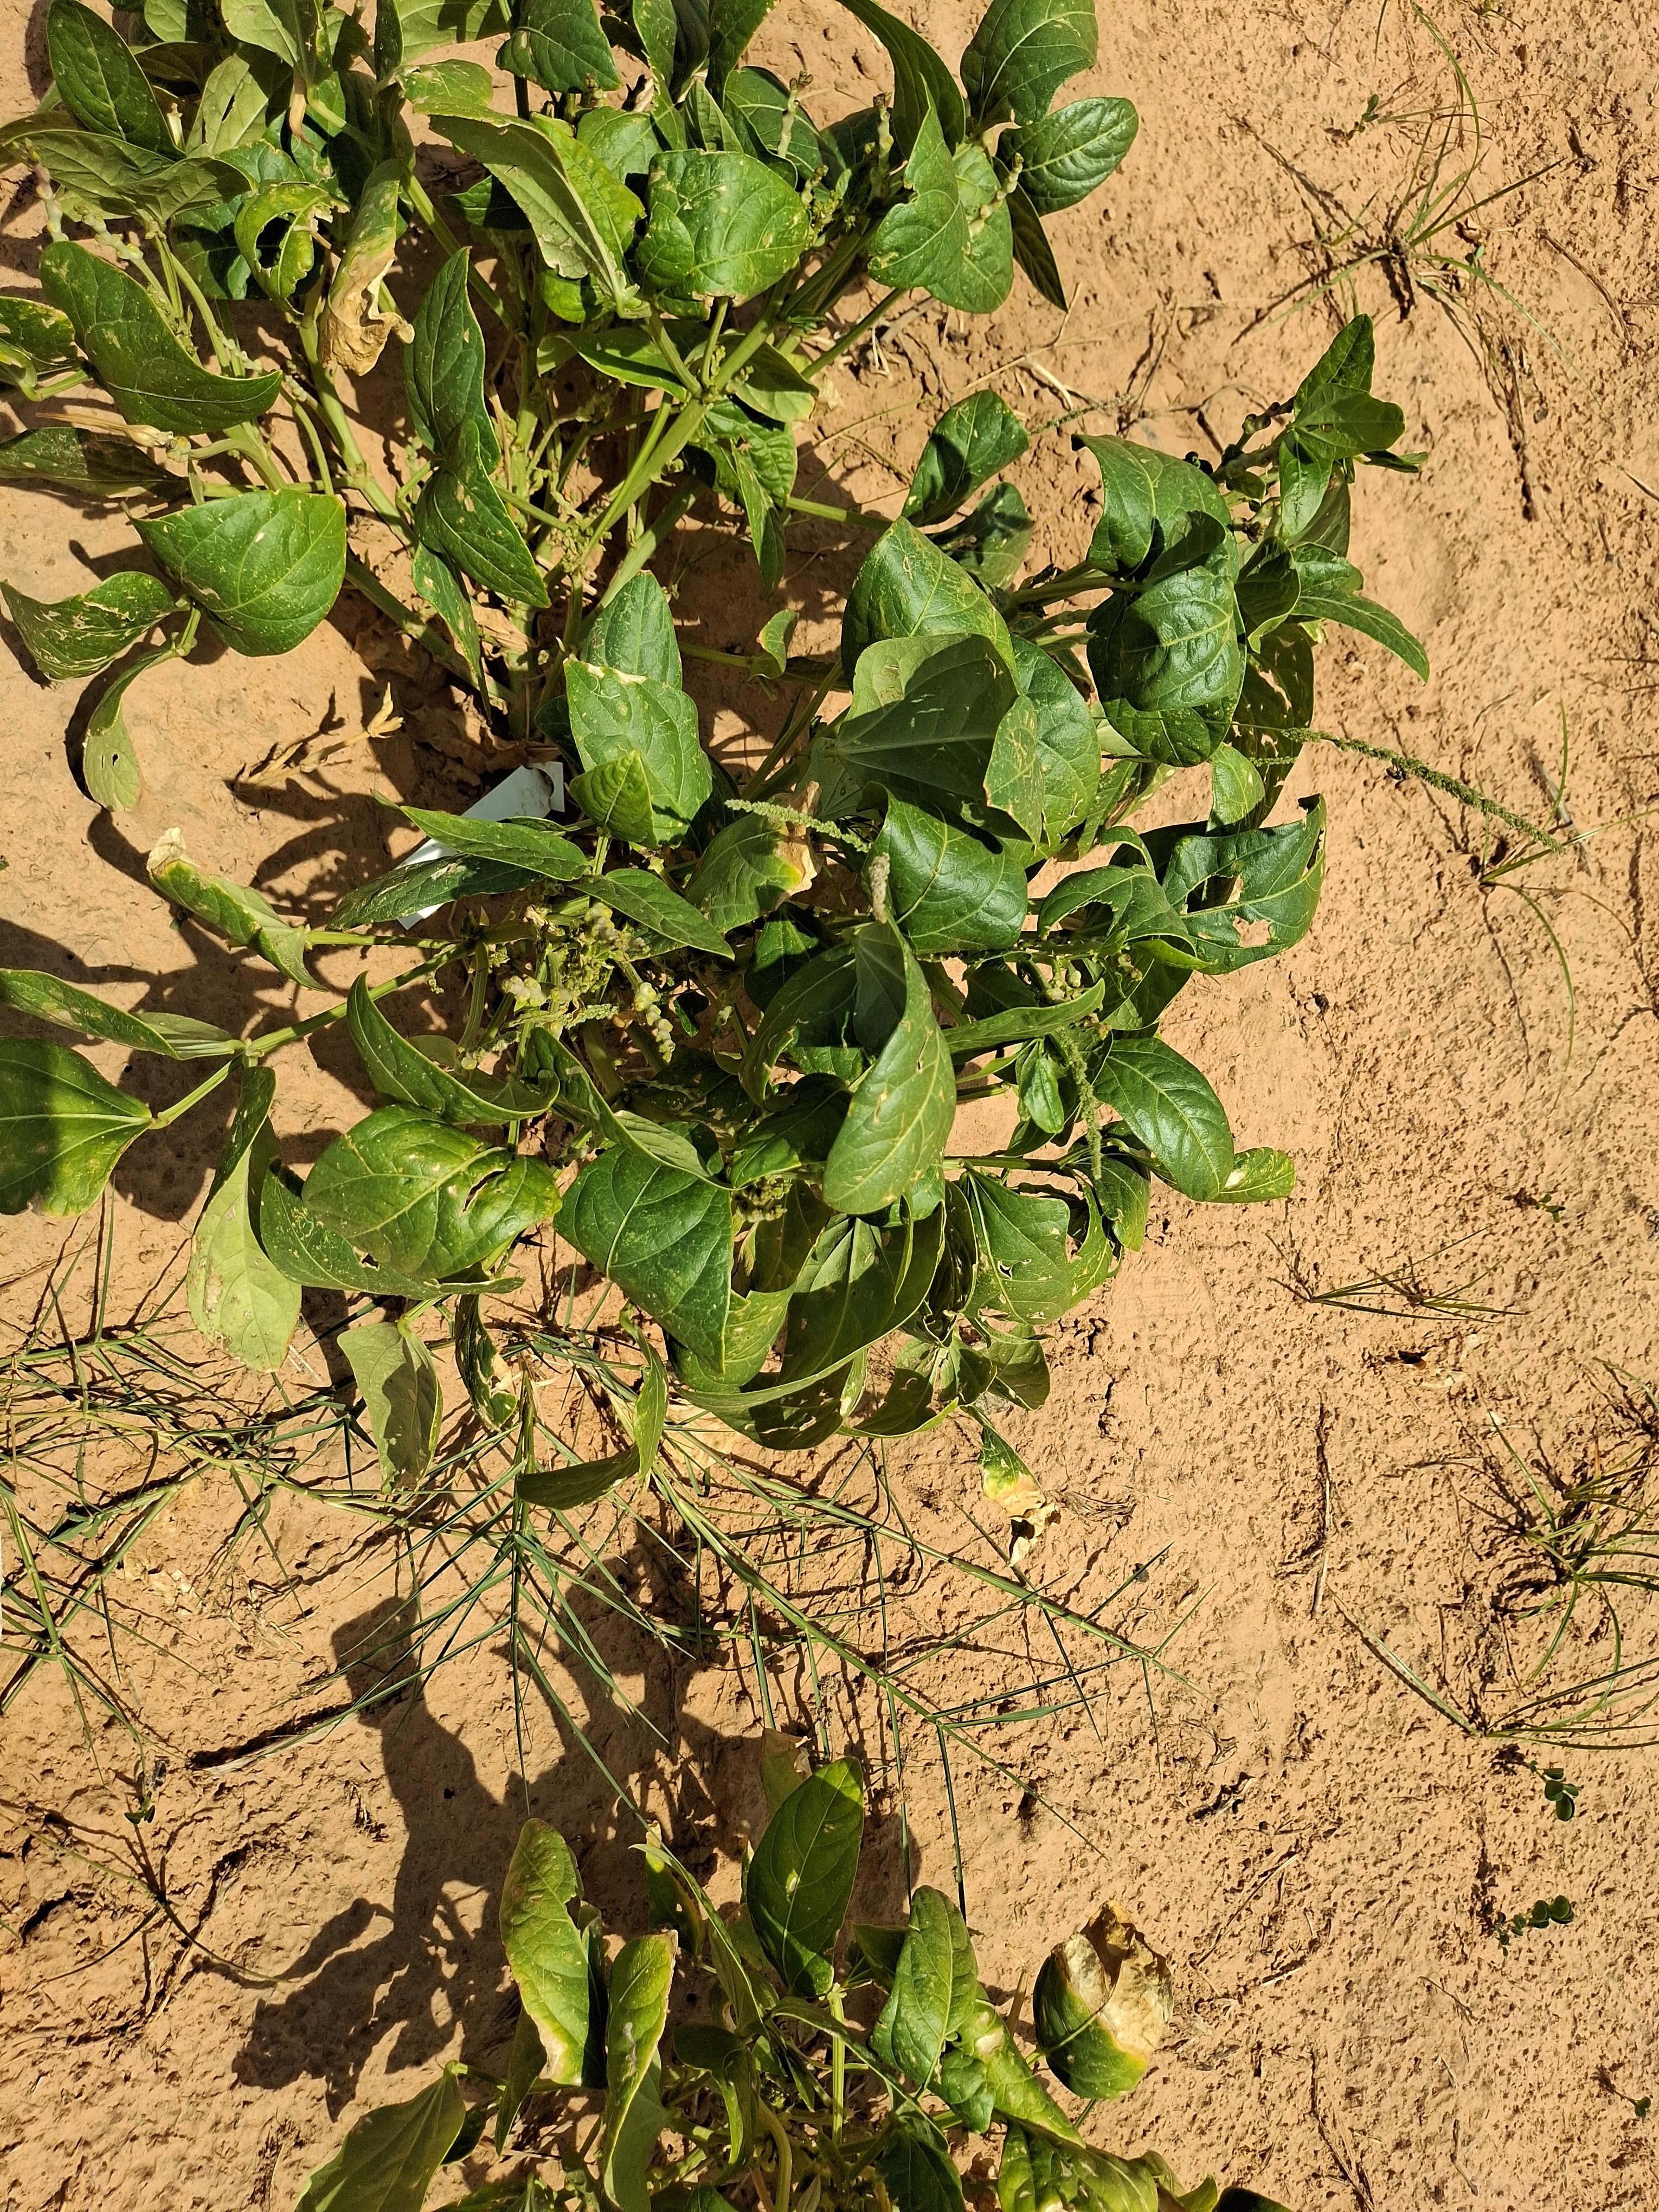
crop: cowpea
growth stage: harvest maturity
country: Nigeria
